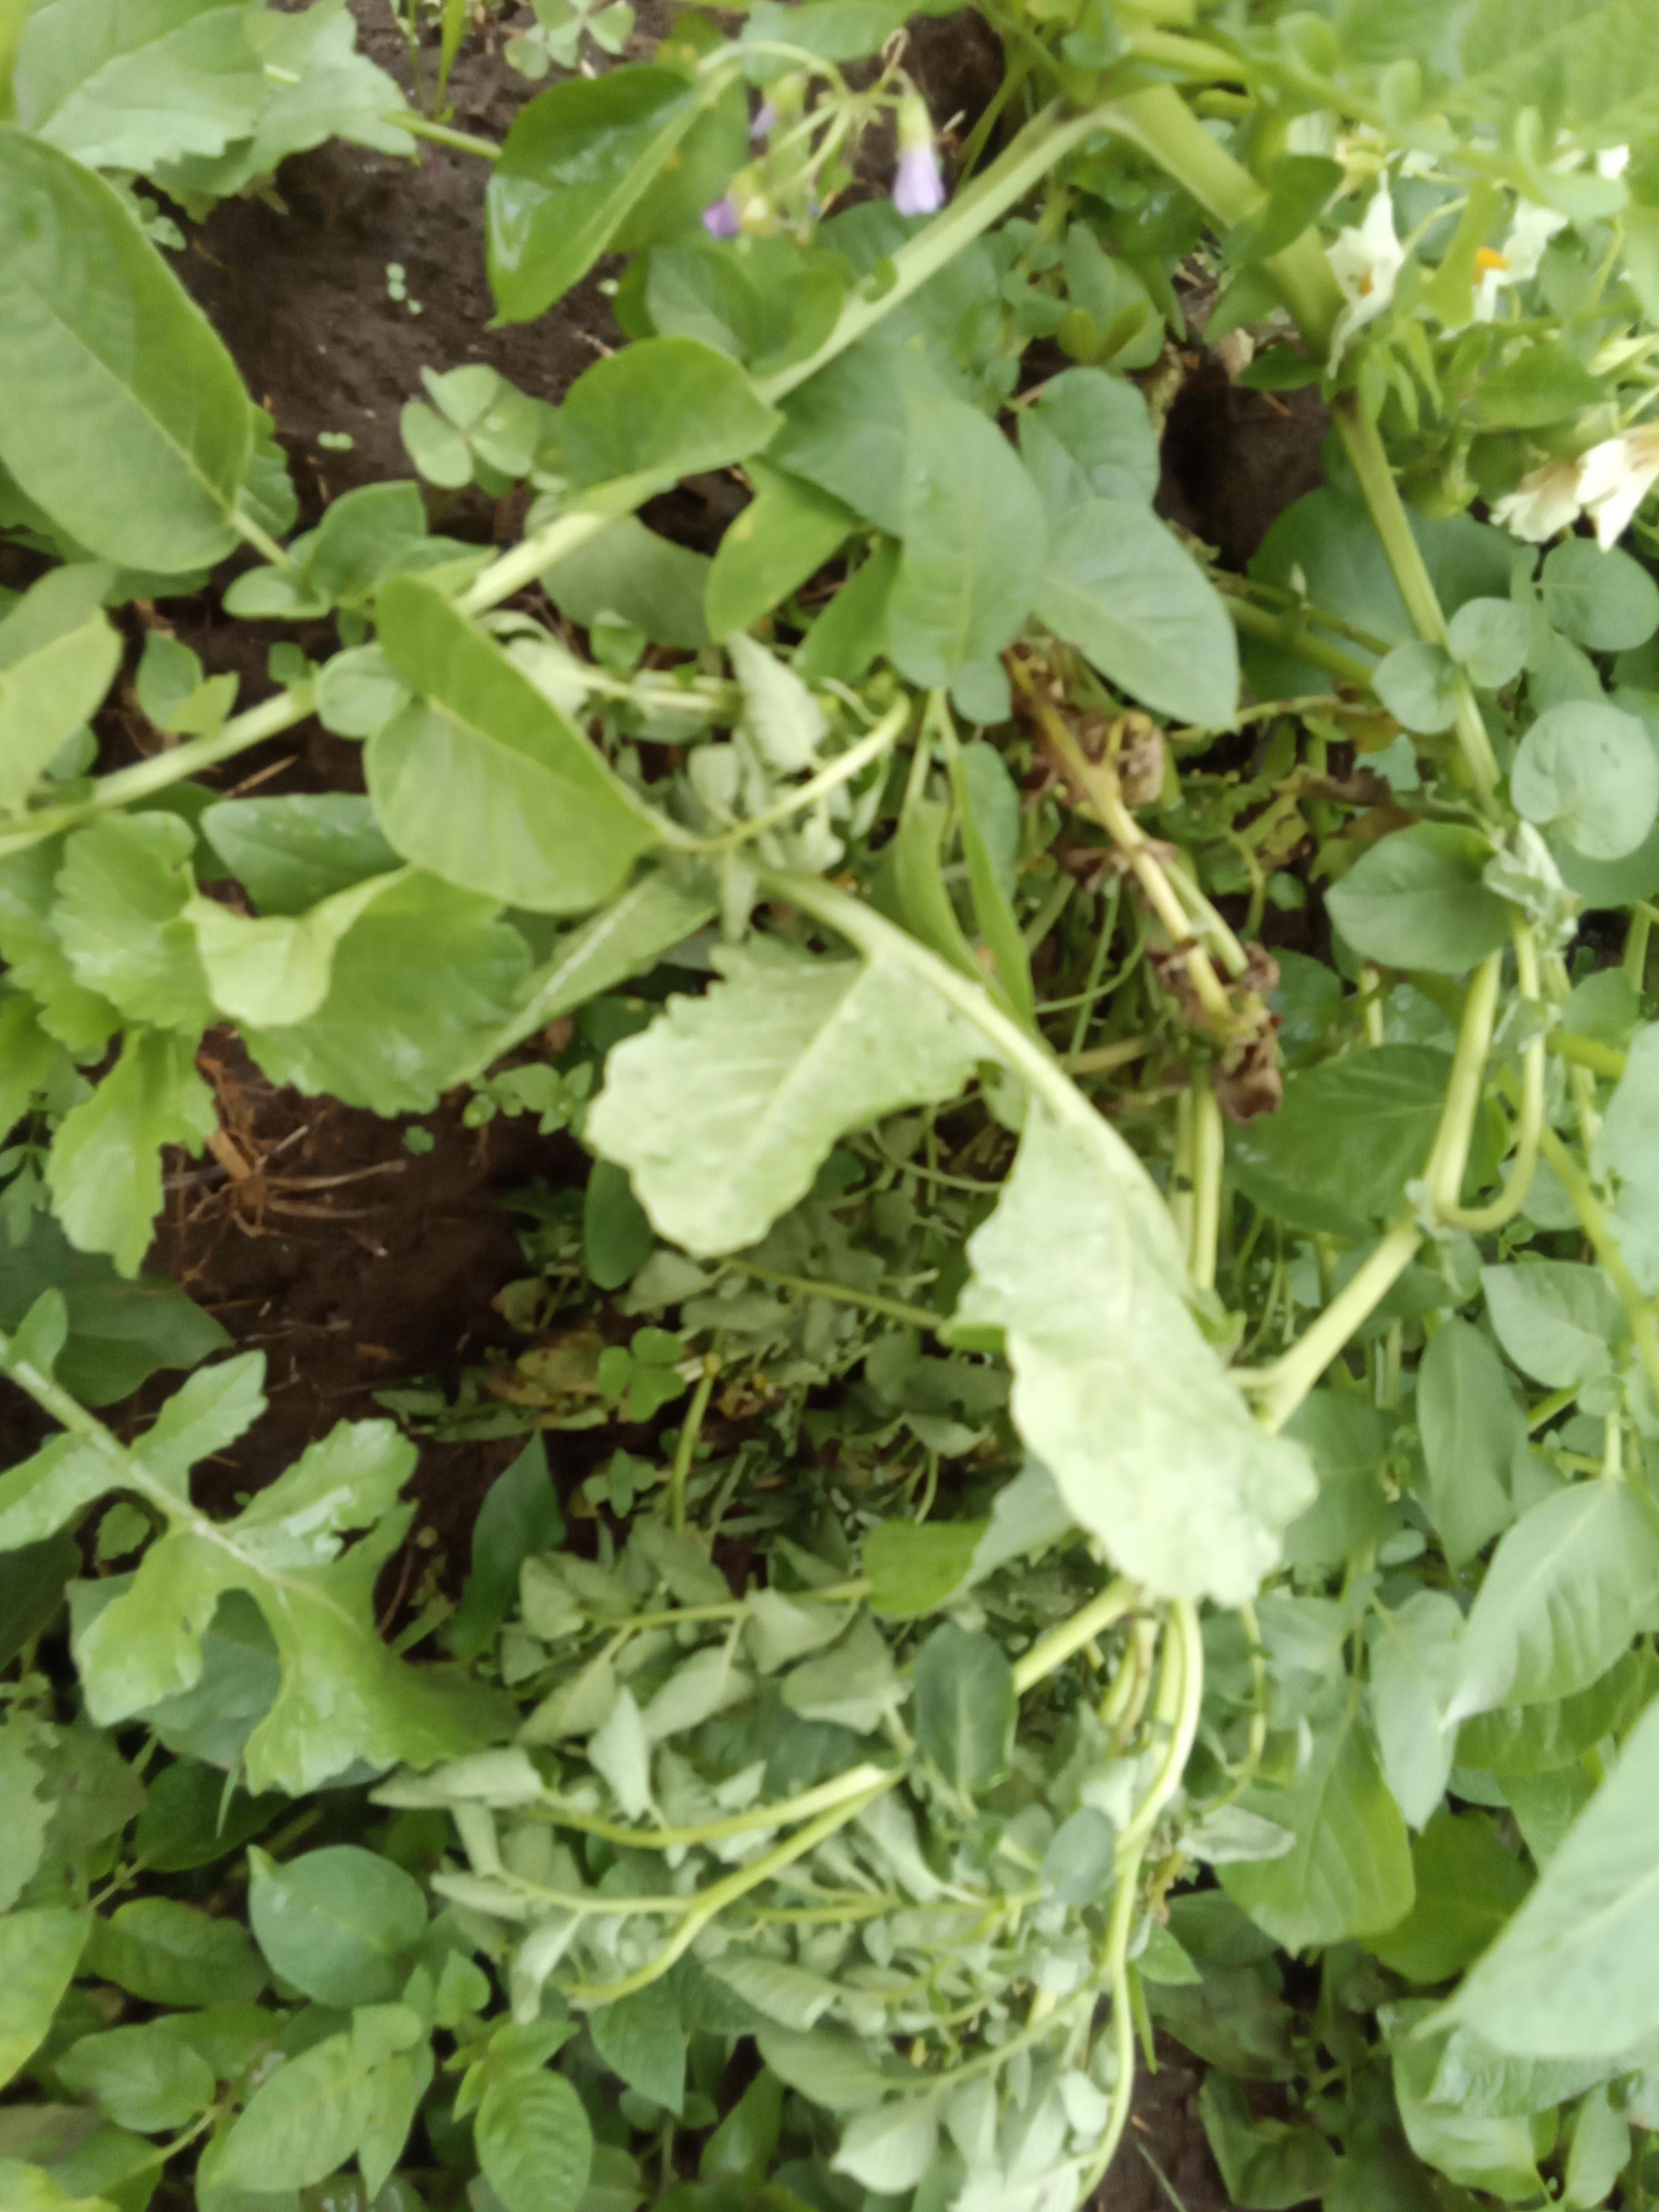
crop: potato
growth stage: flowering
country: Kenya
